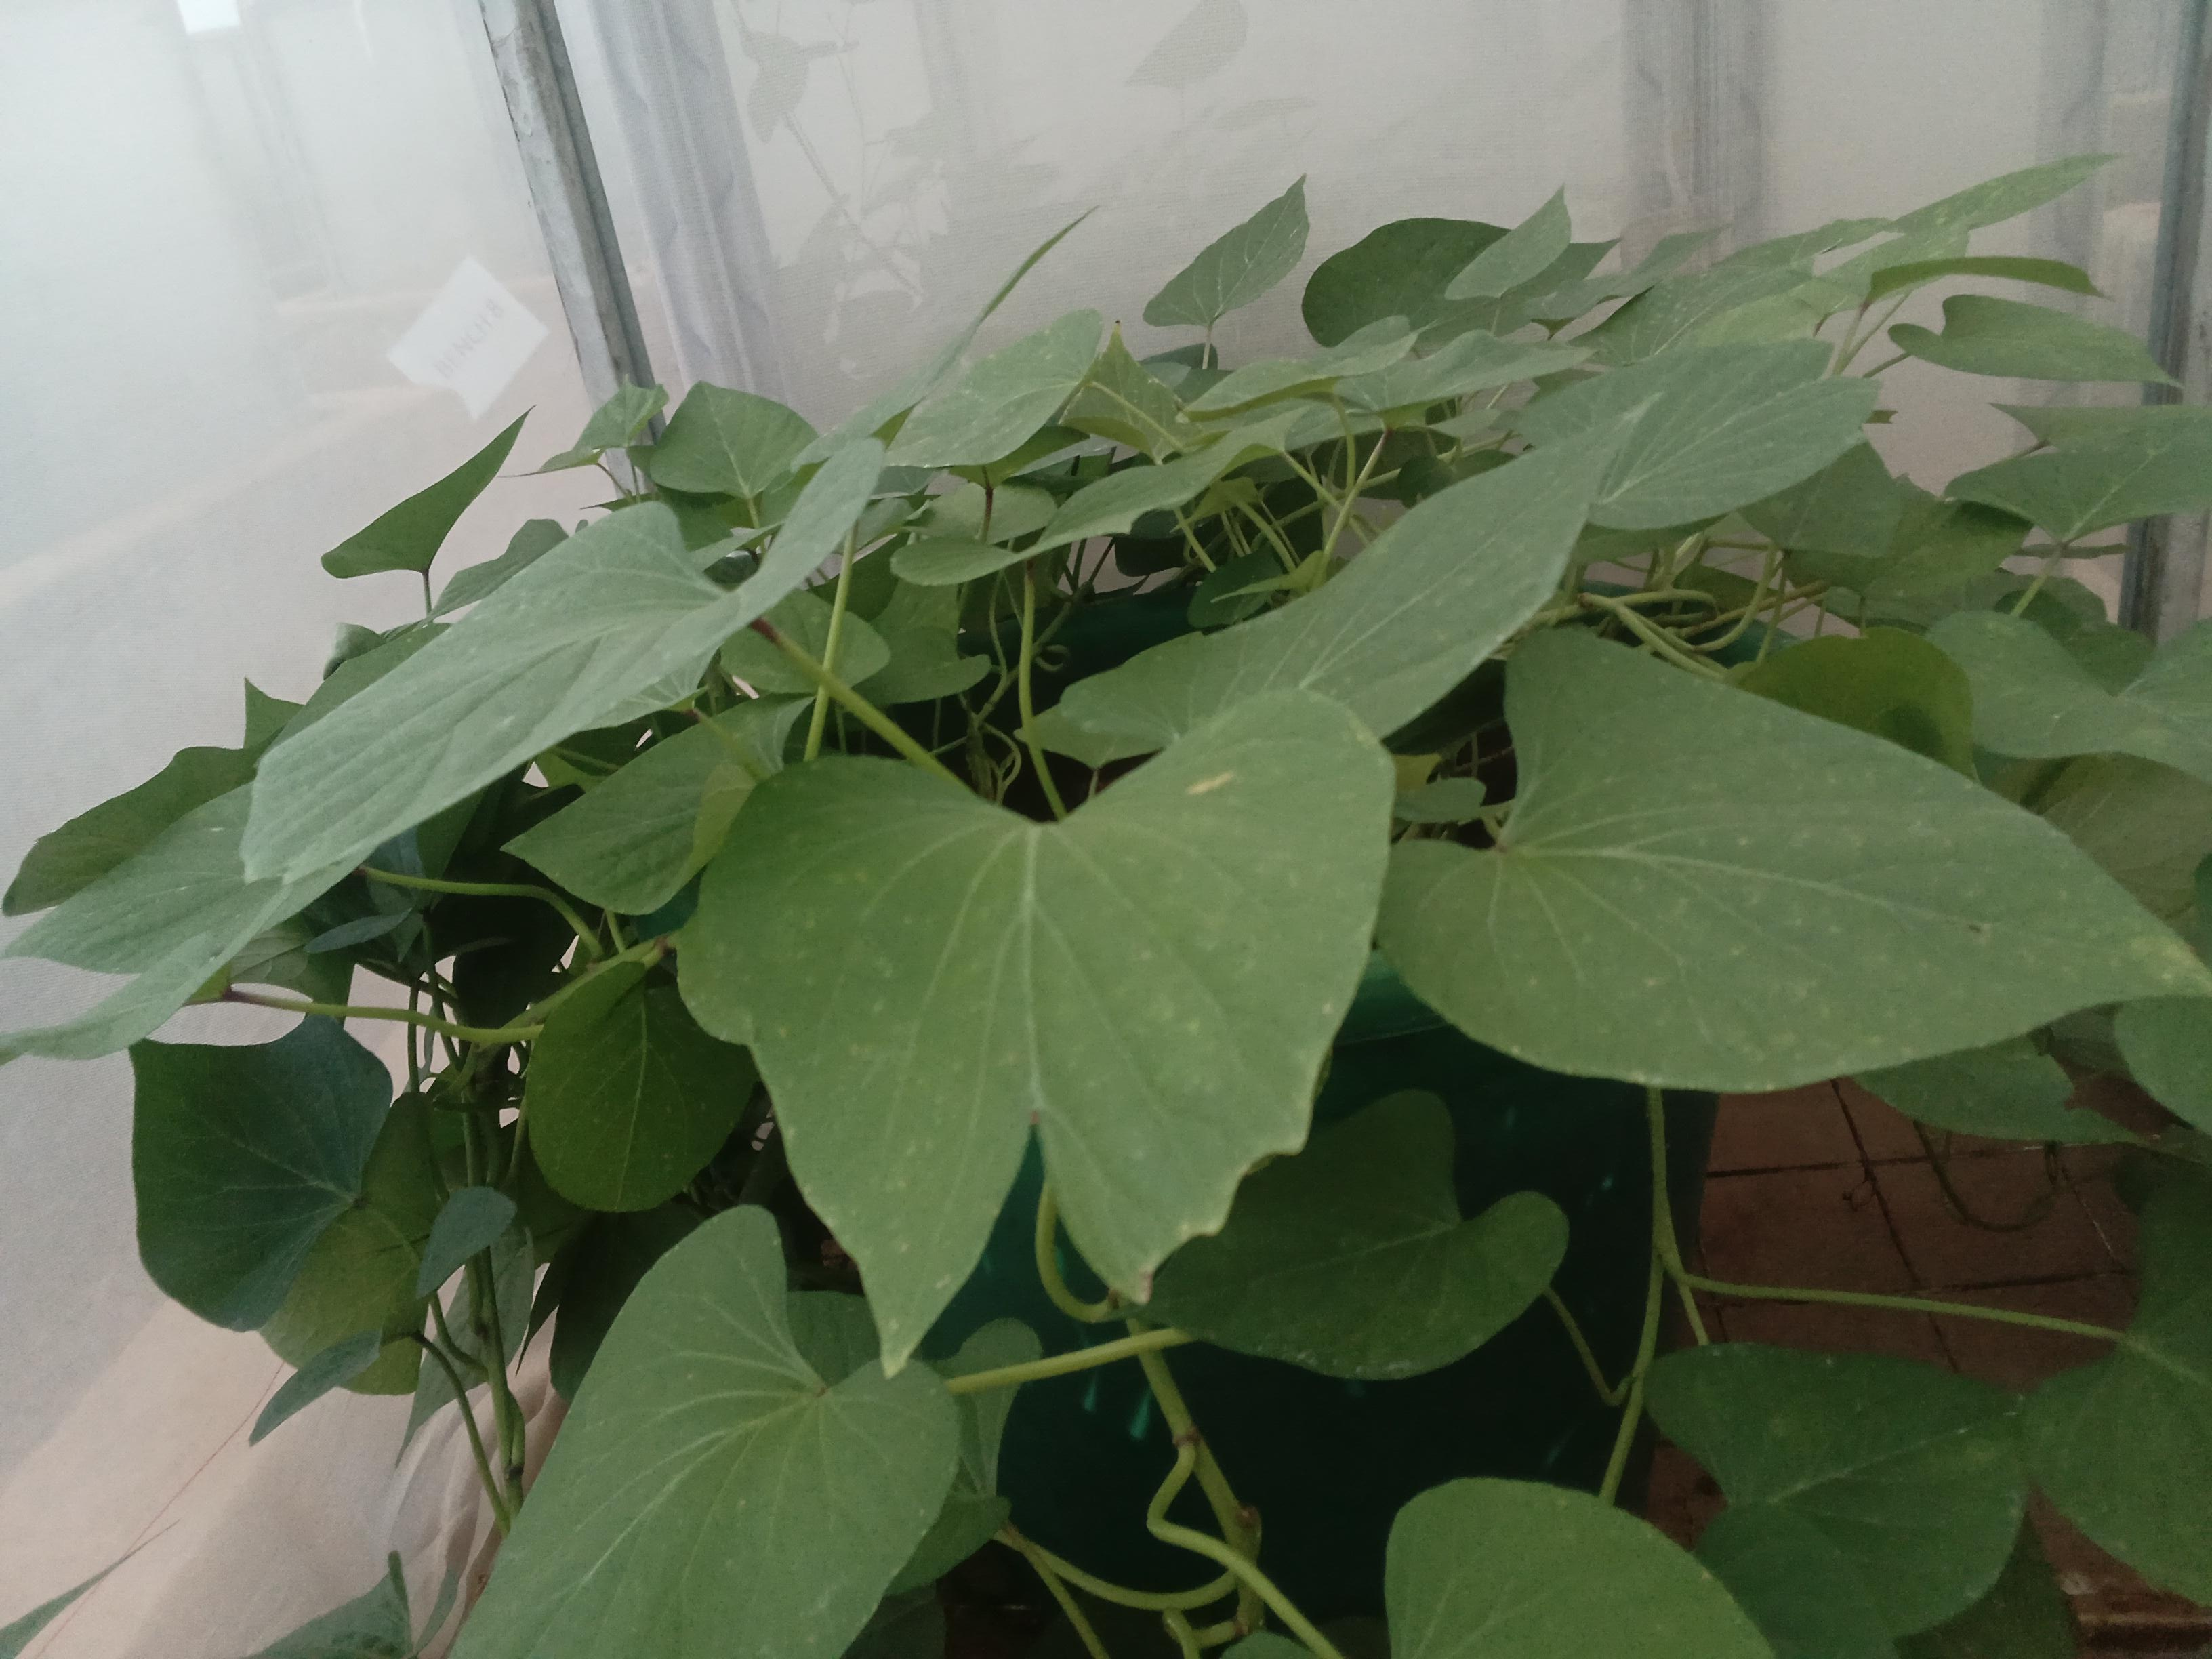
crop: sweet potato
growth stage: vegetative
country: Kenya
